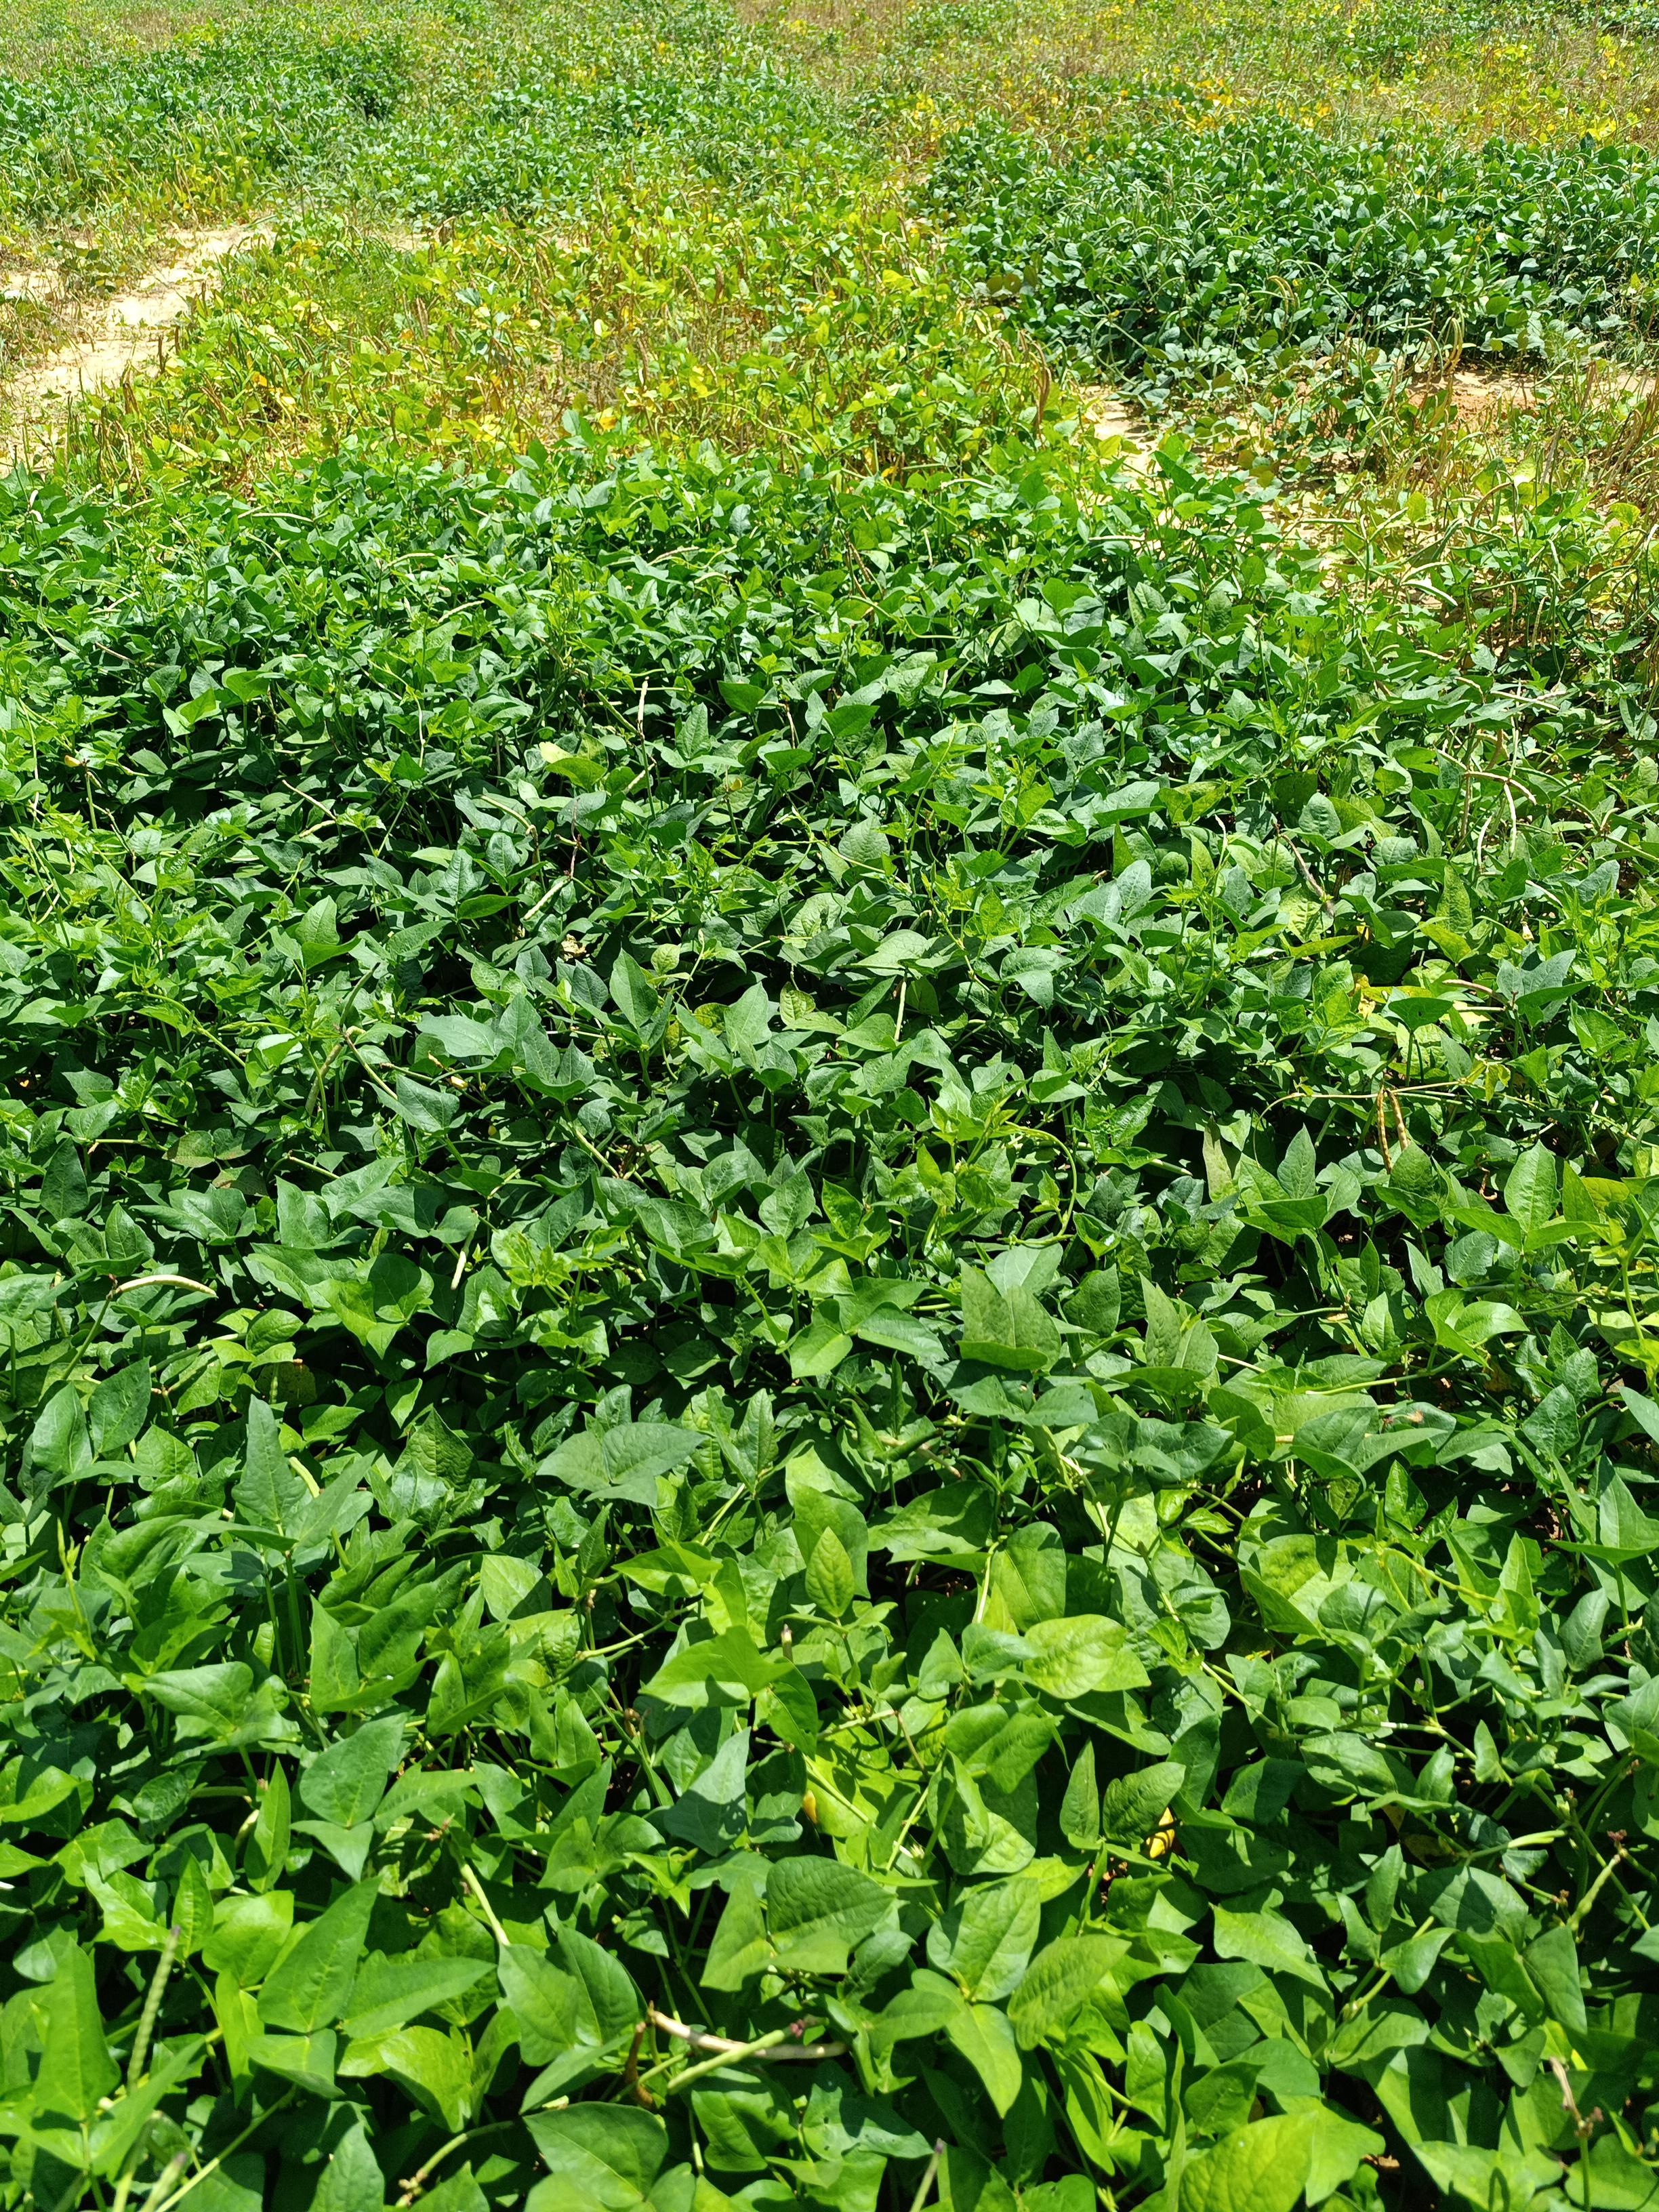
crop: cowpea
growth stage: maturity
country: Nigeria
